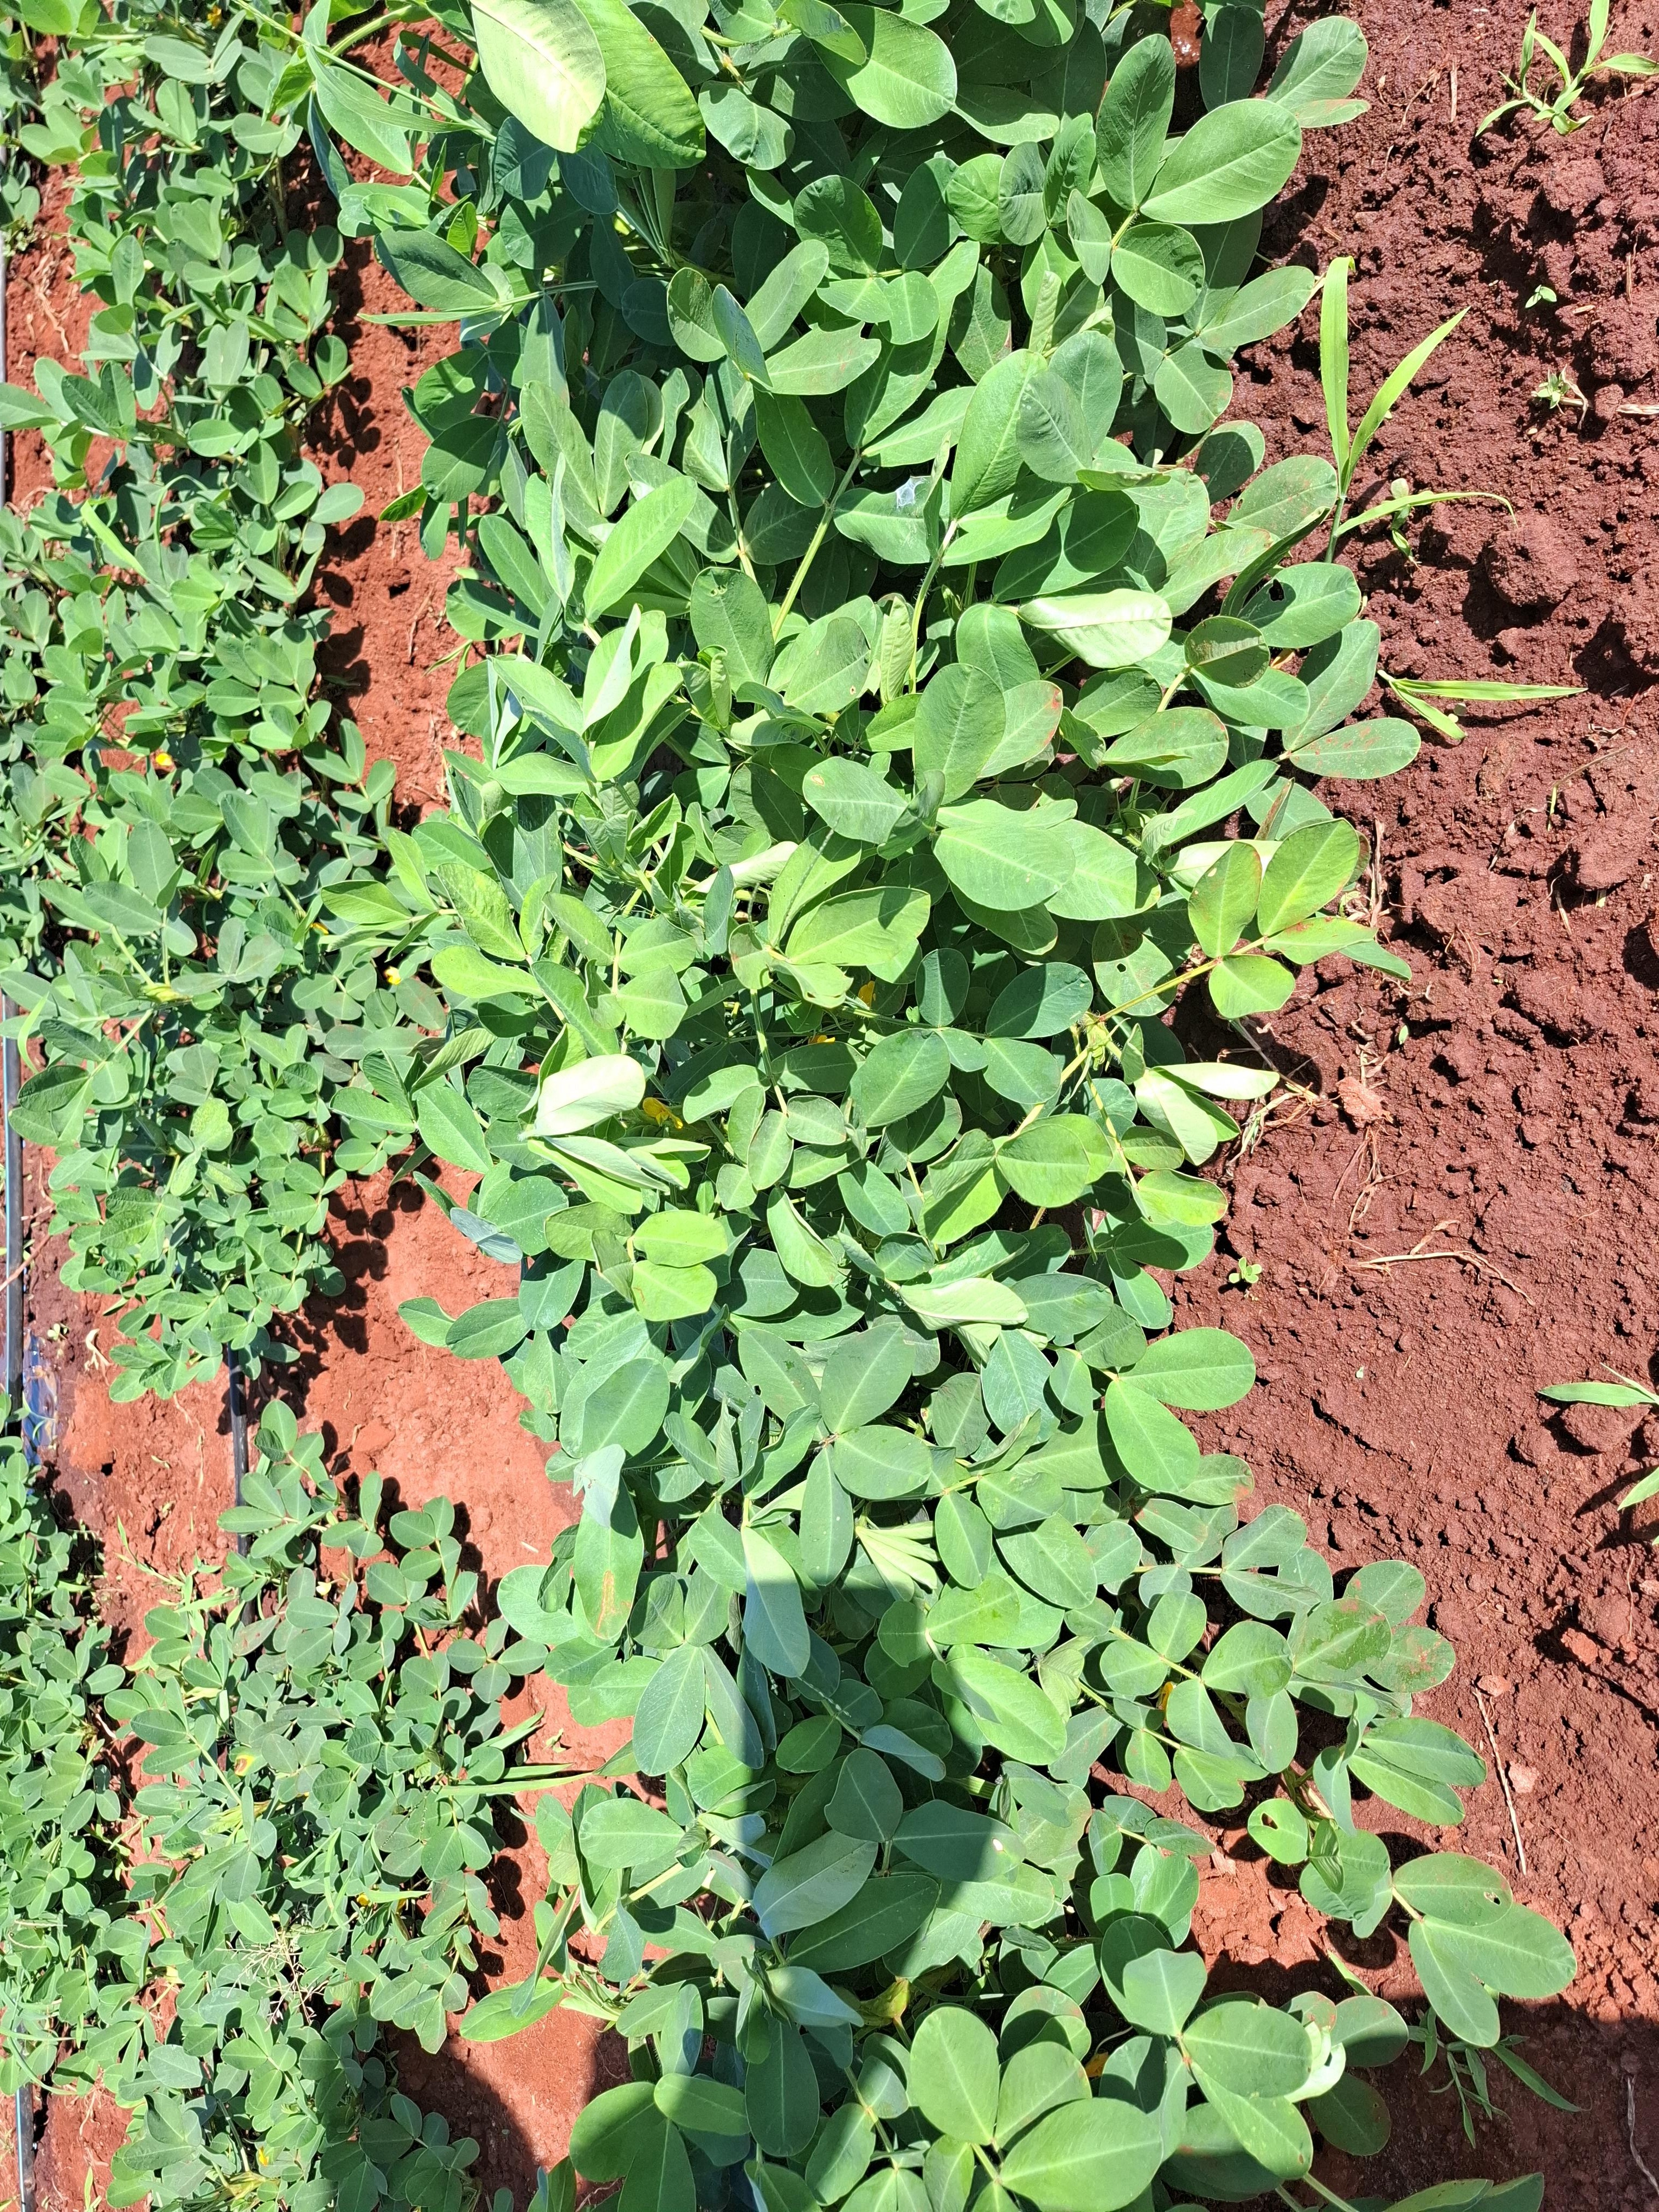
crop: groundnut
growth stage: flowering
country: Kenya
